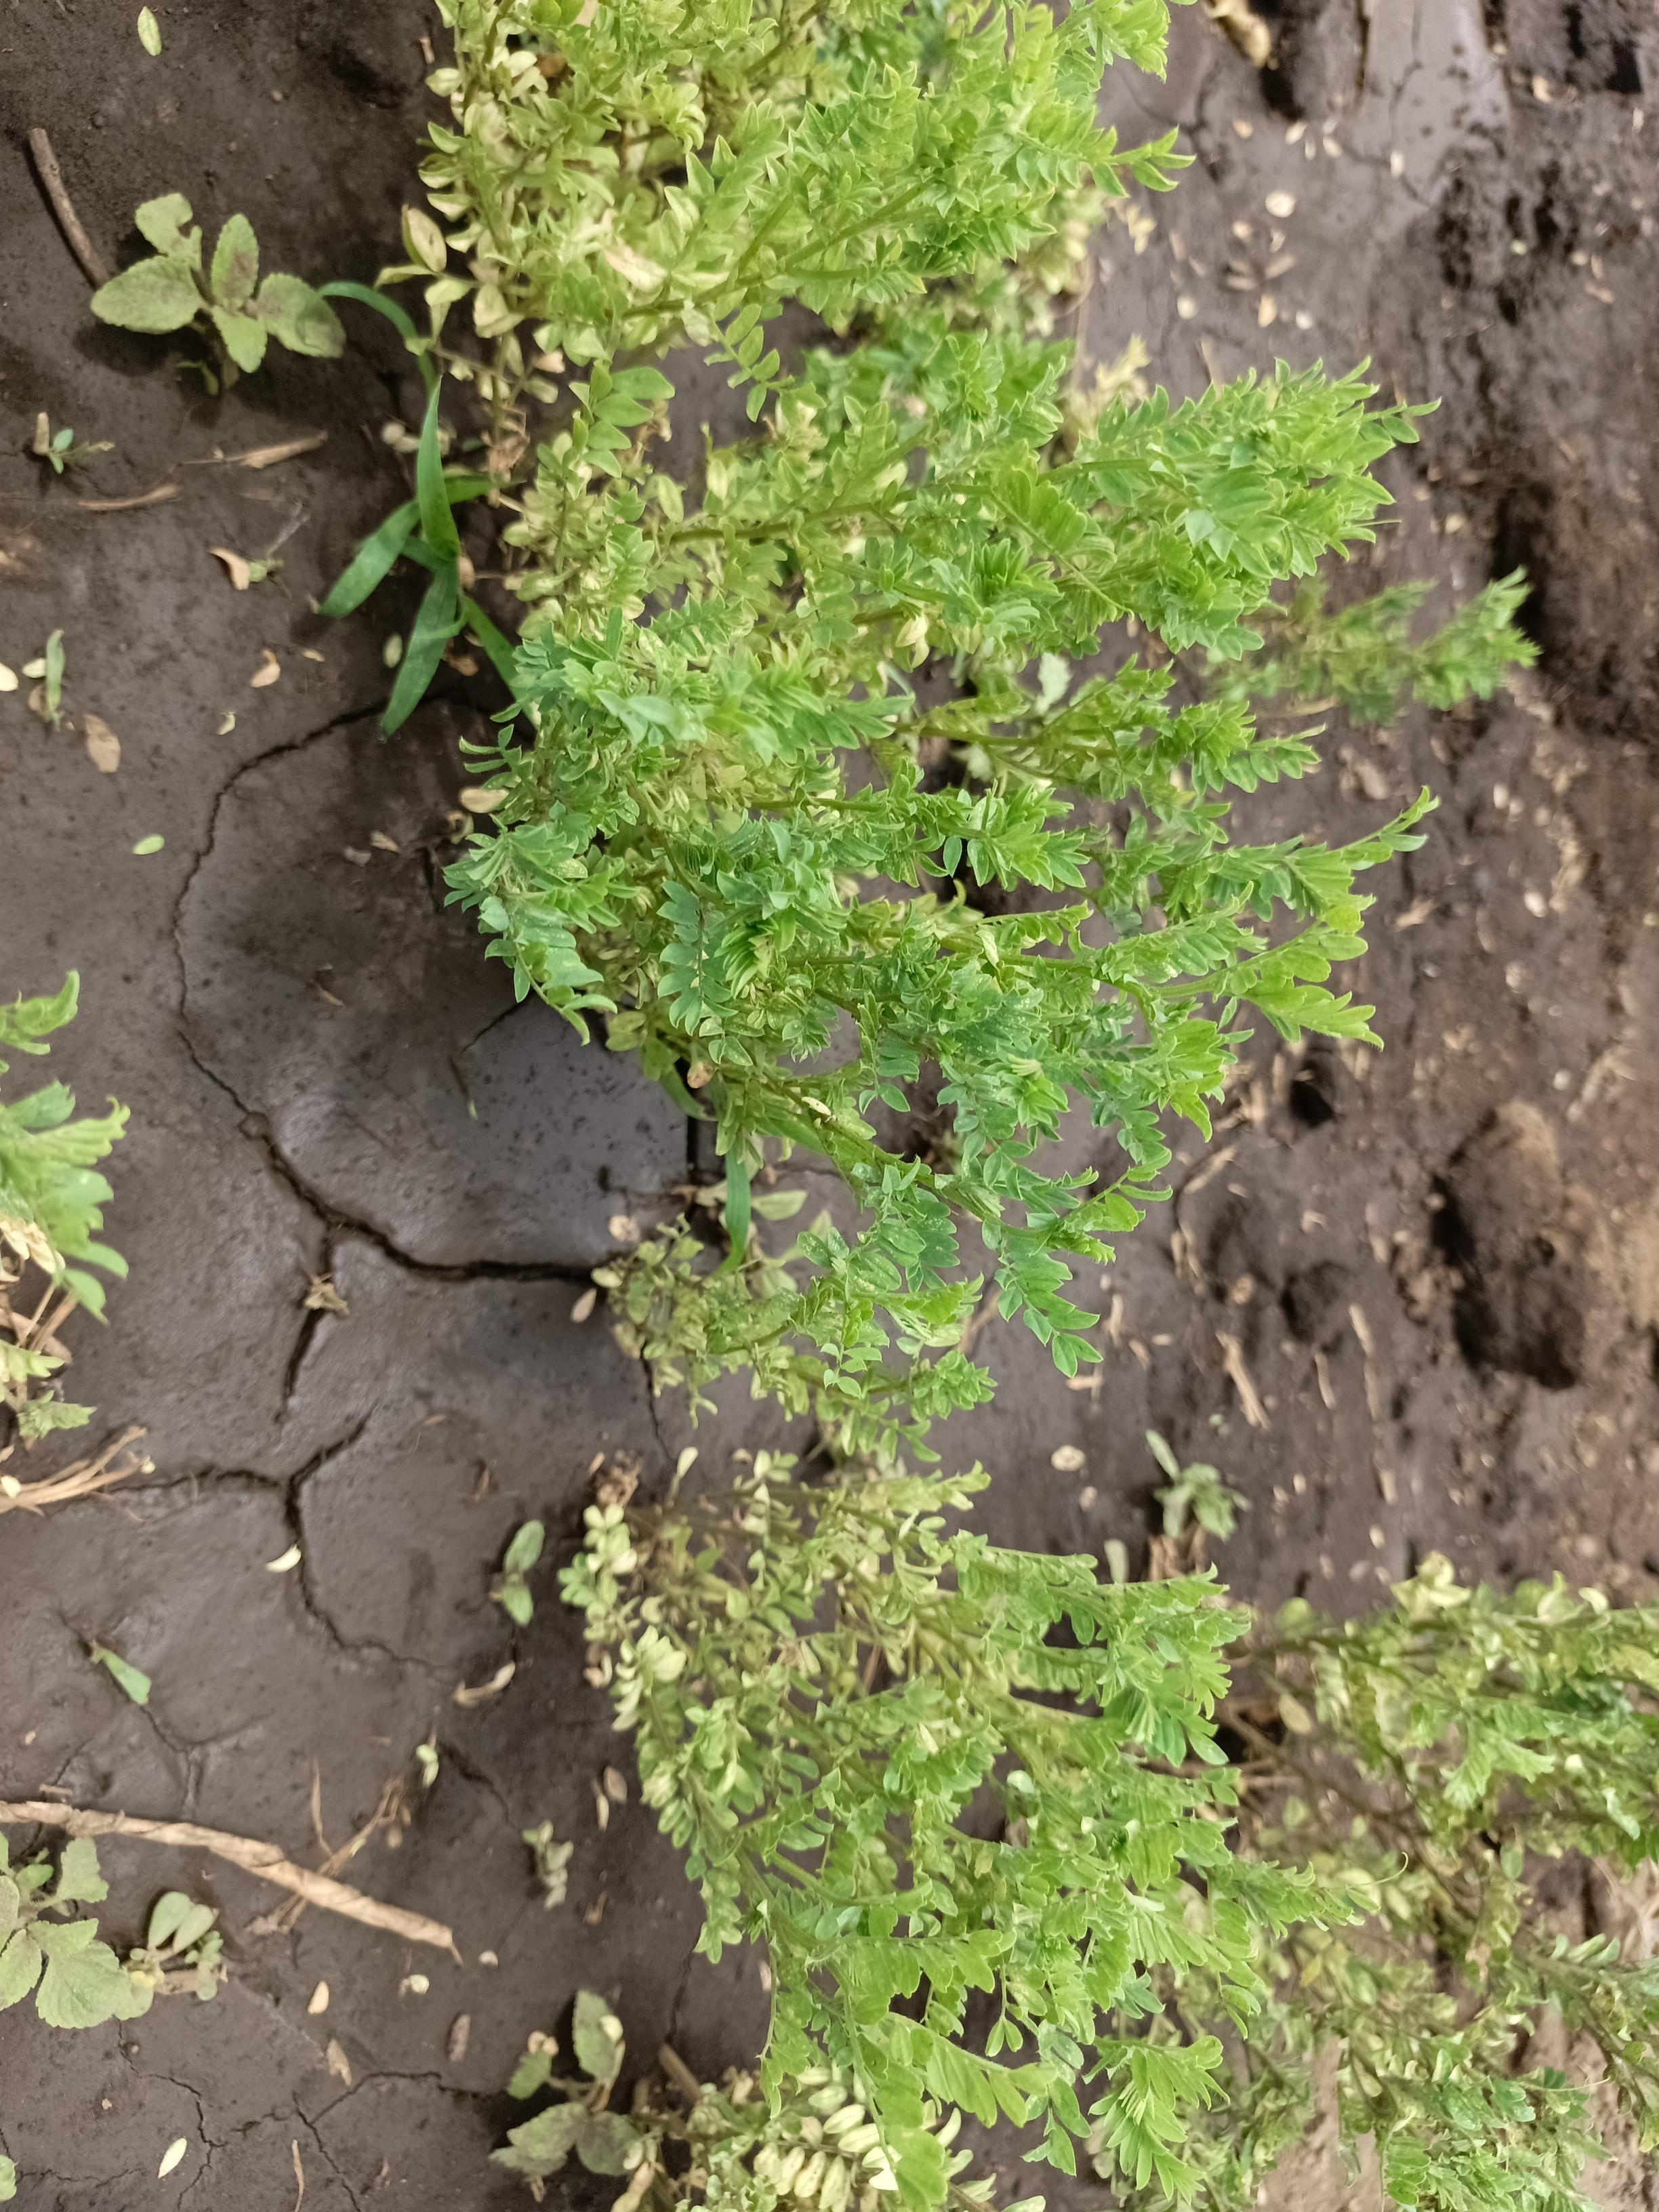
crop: lentil
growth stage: vegetative
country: Tanzania
